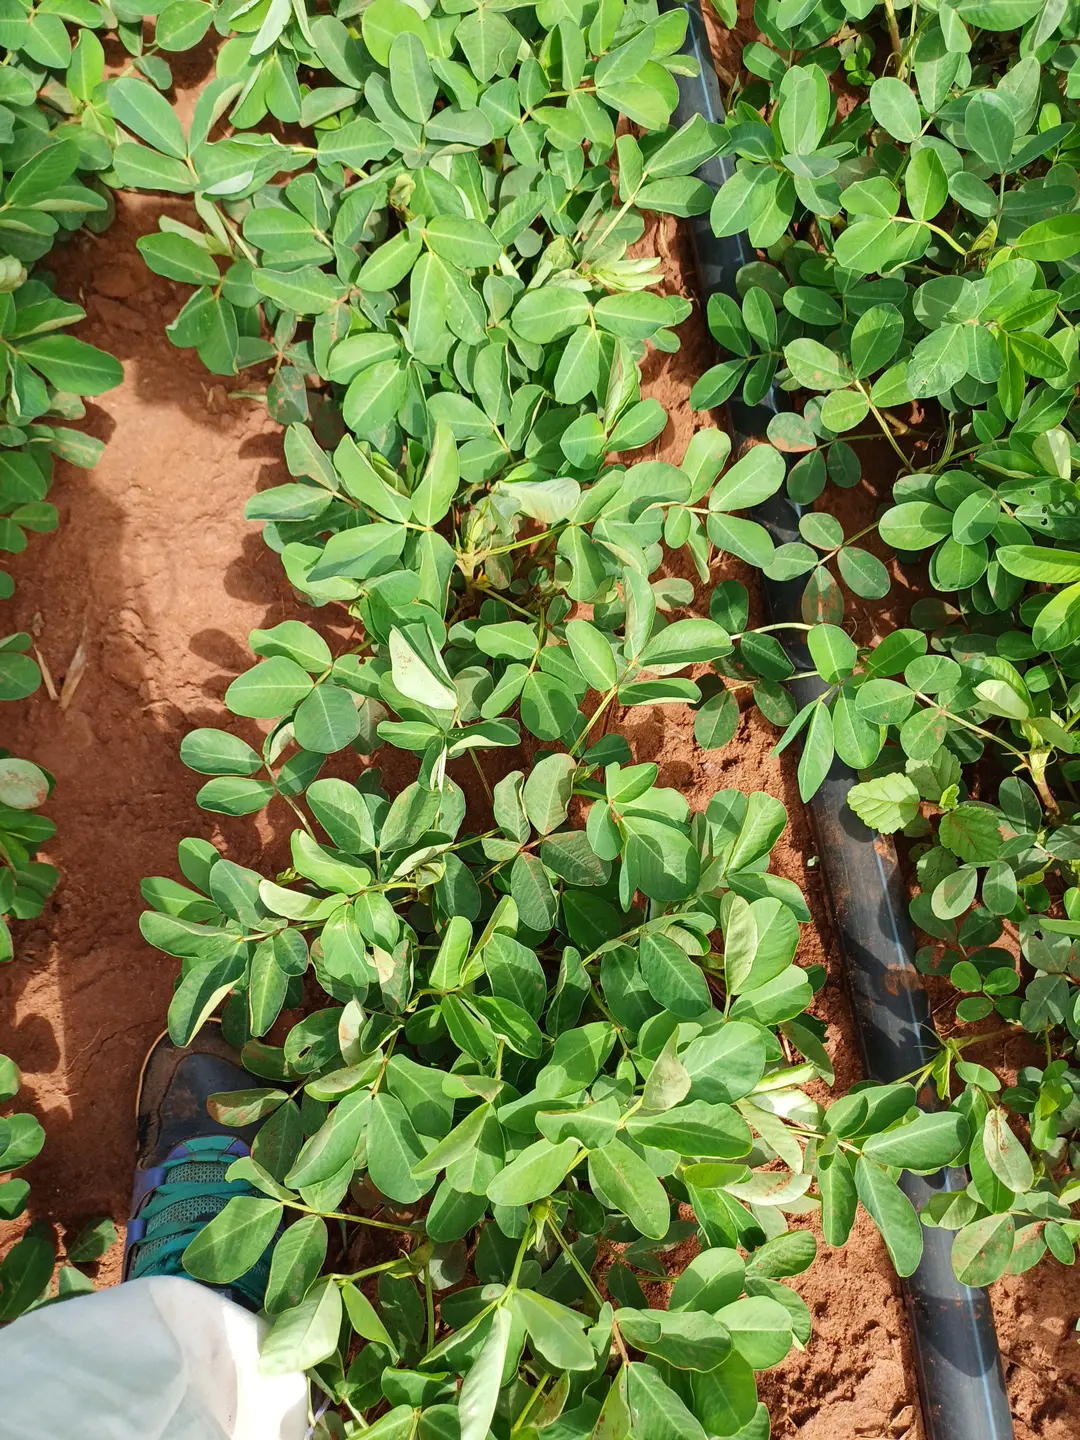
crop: groundnut
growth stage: flowering
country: Kenya
